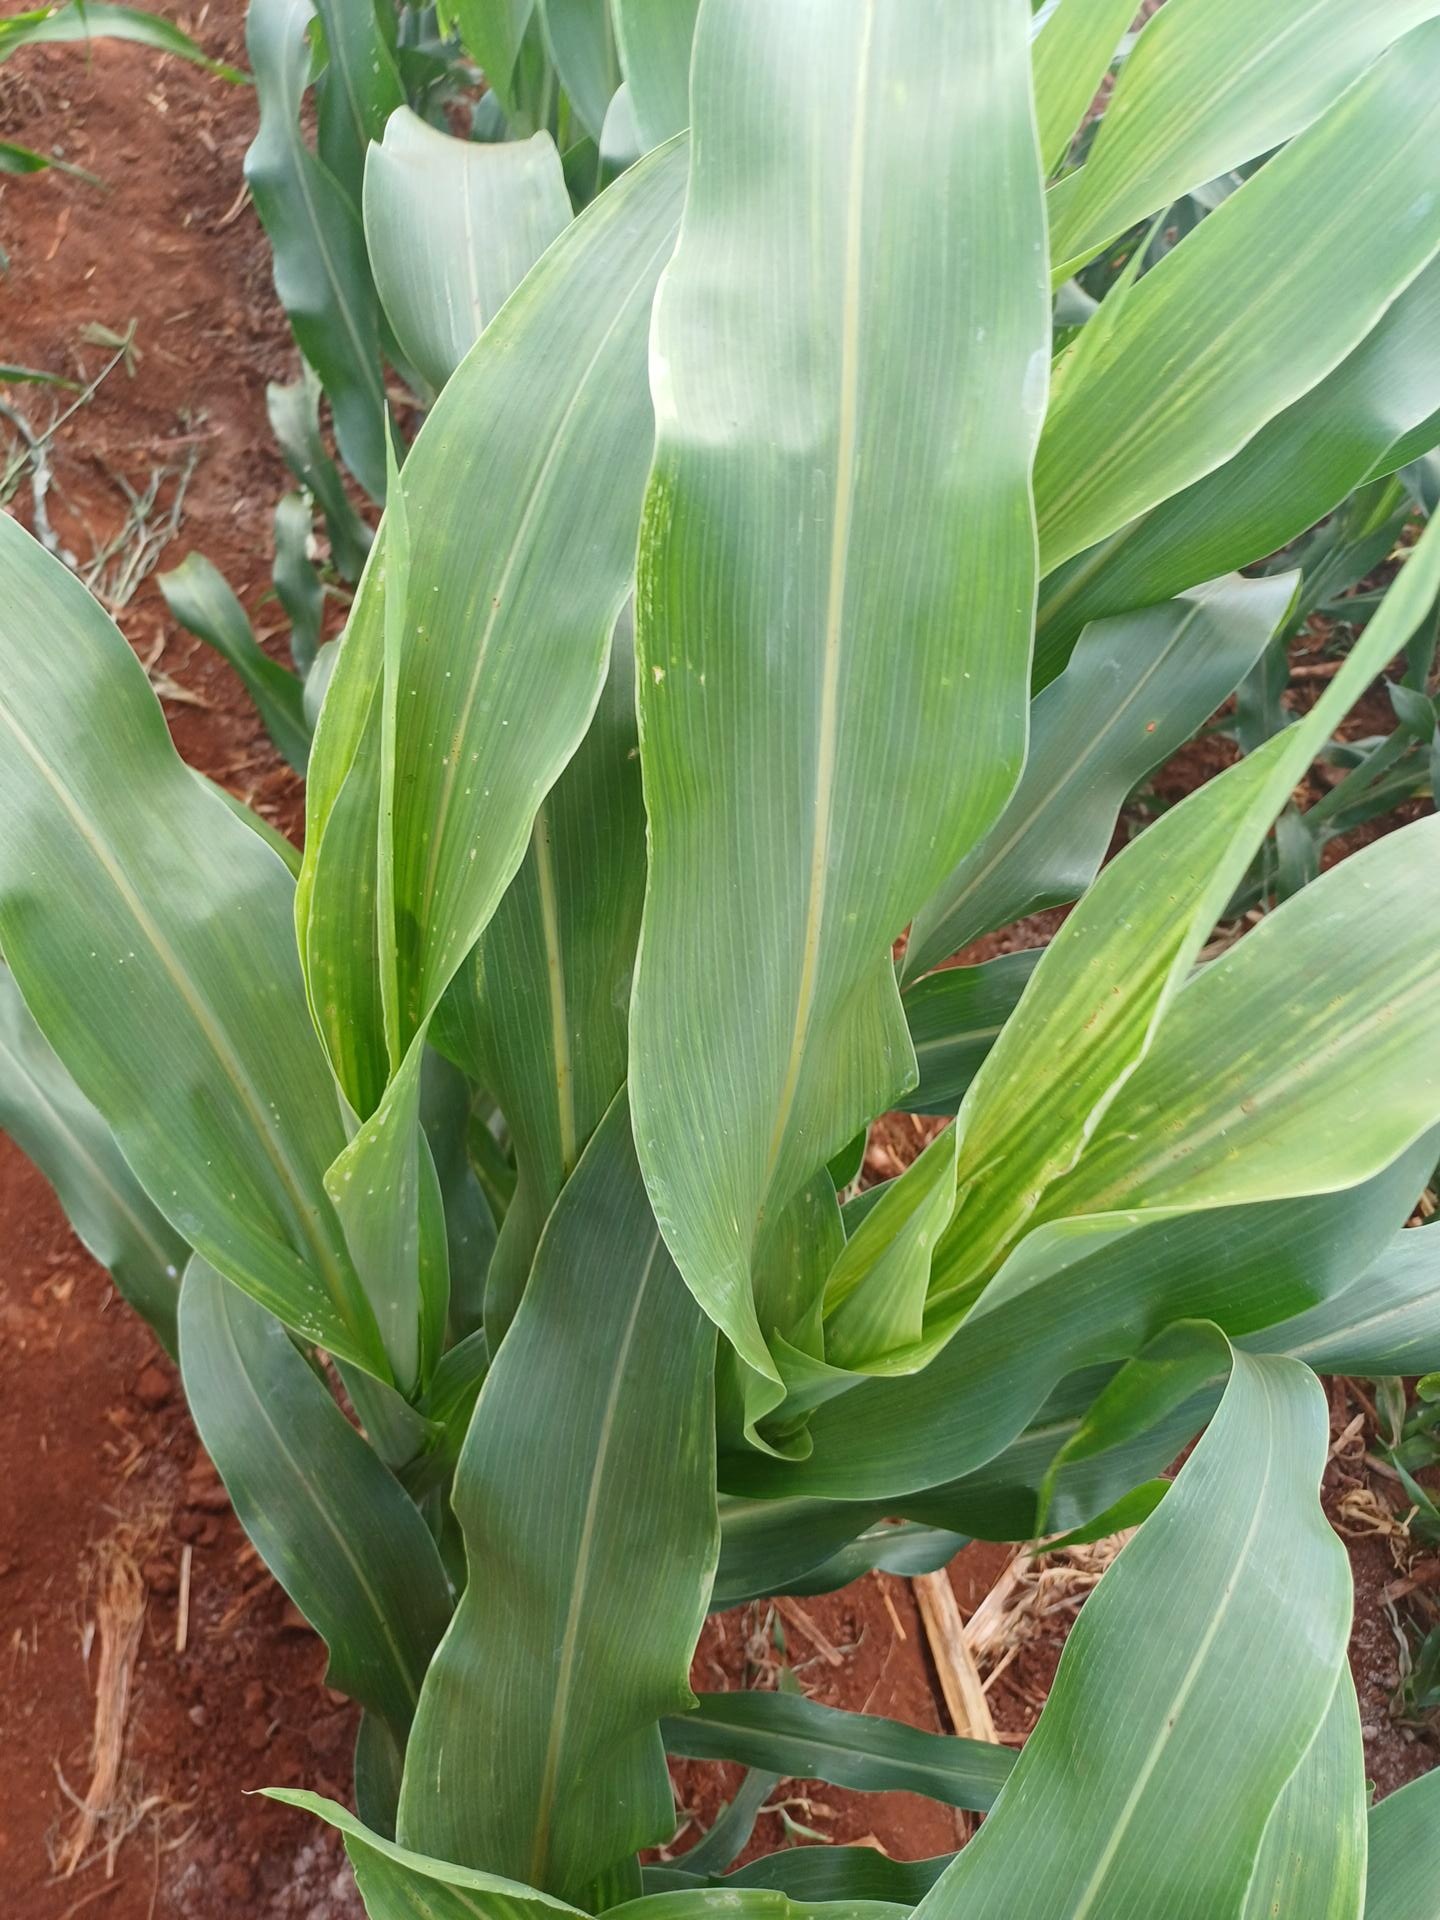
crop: sorghum
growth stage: vegetative
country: Kenya
